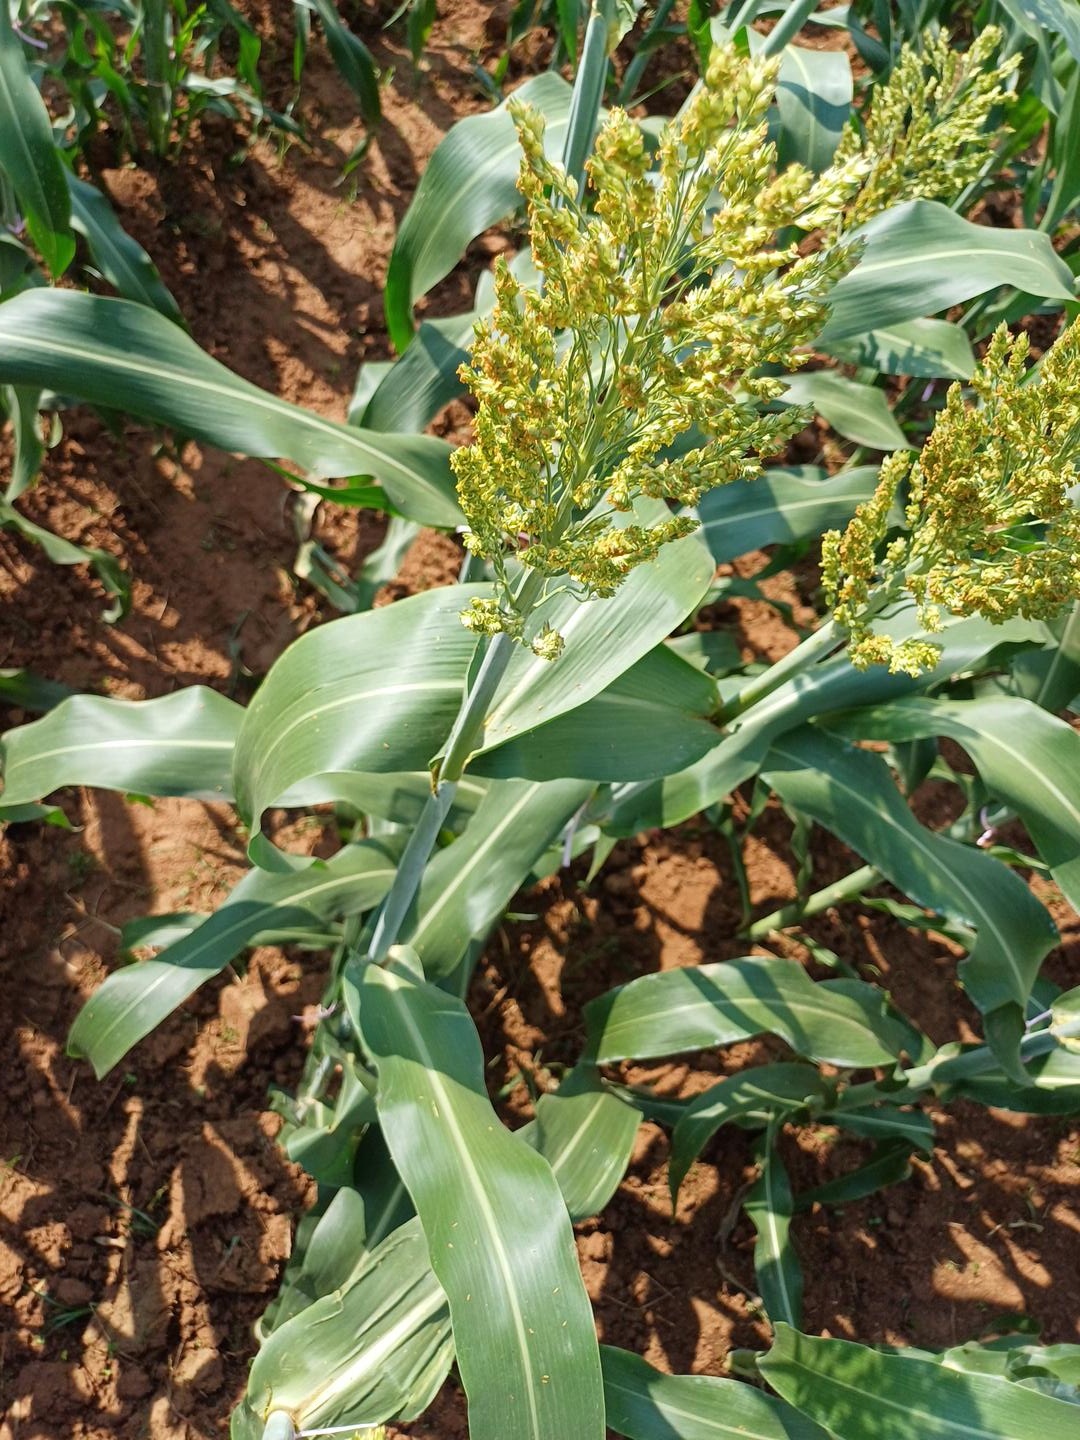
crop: sorghum
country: Kenya
